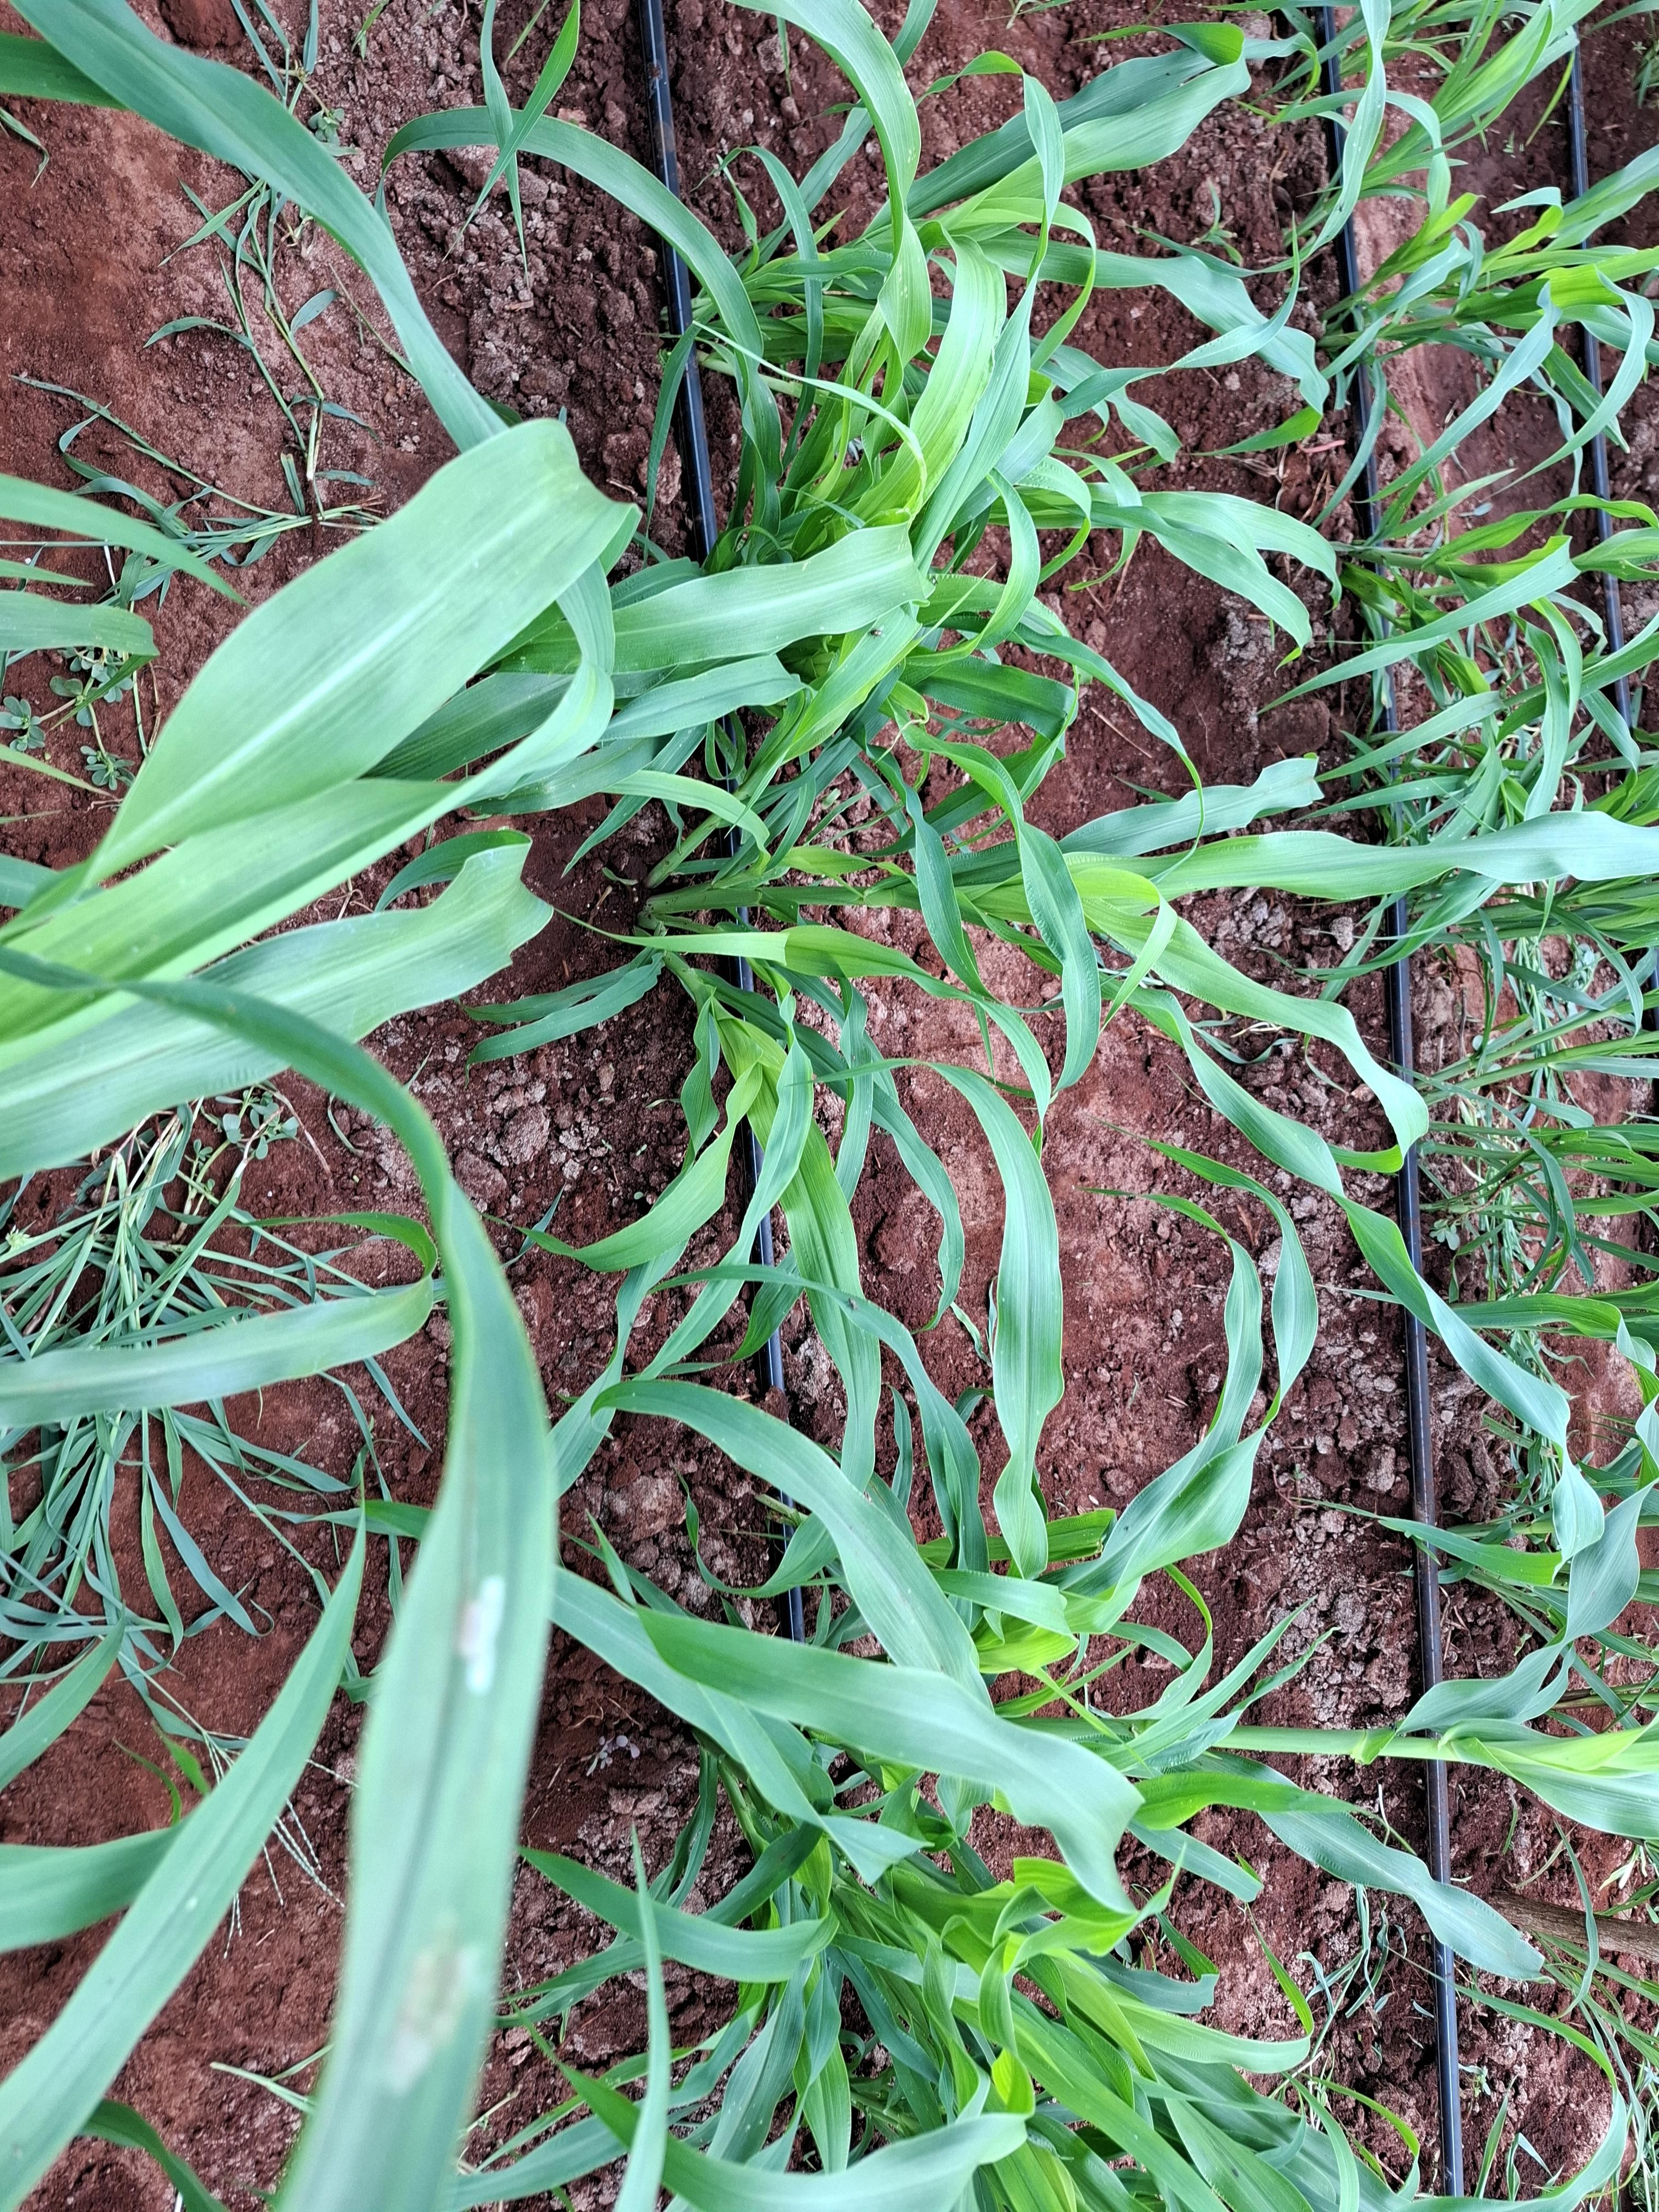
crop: pearl millet
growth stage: elongation stem
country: Kenya
